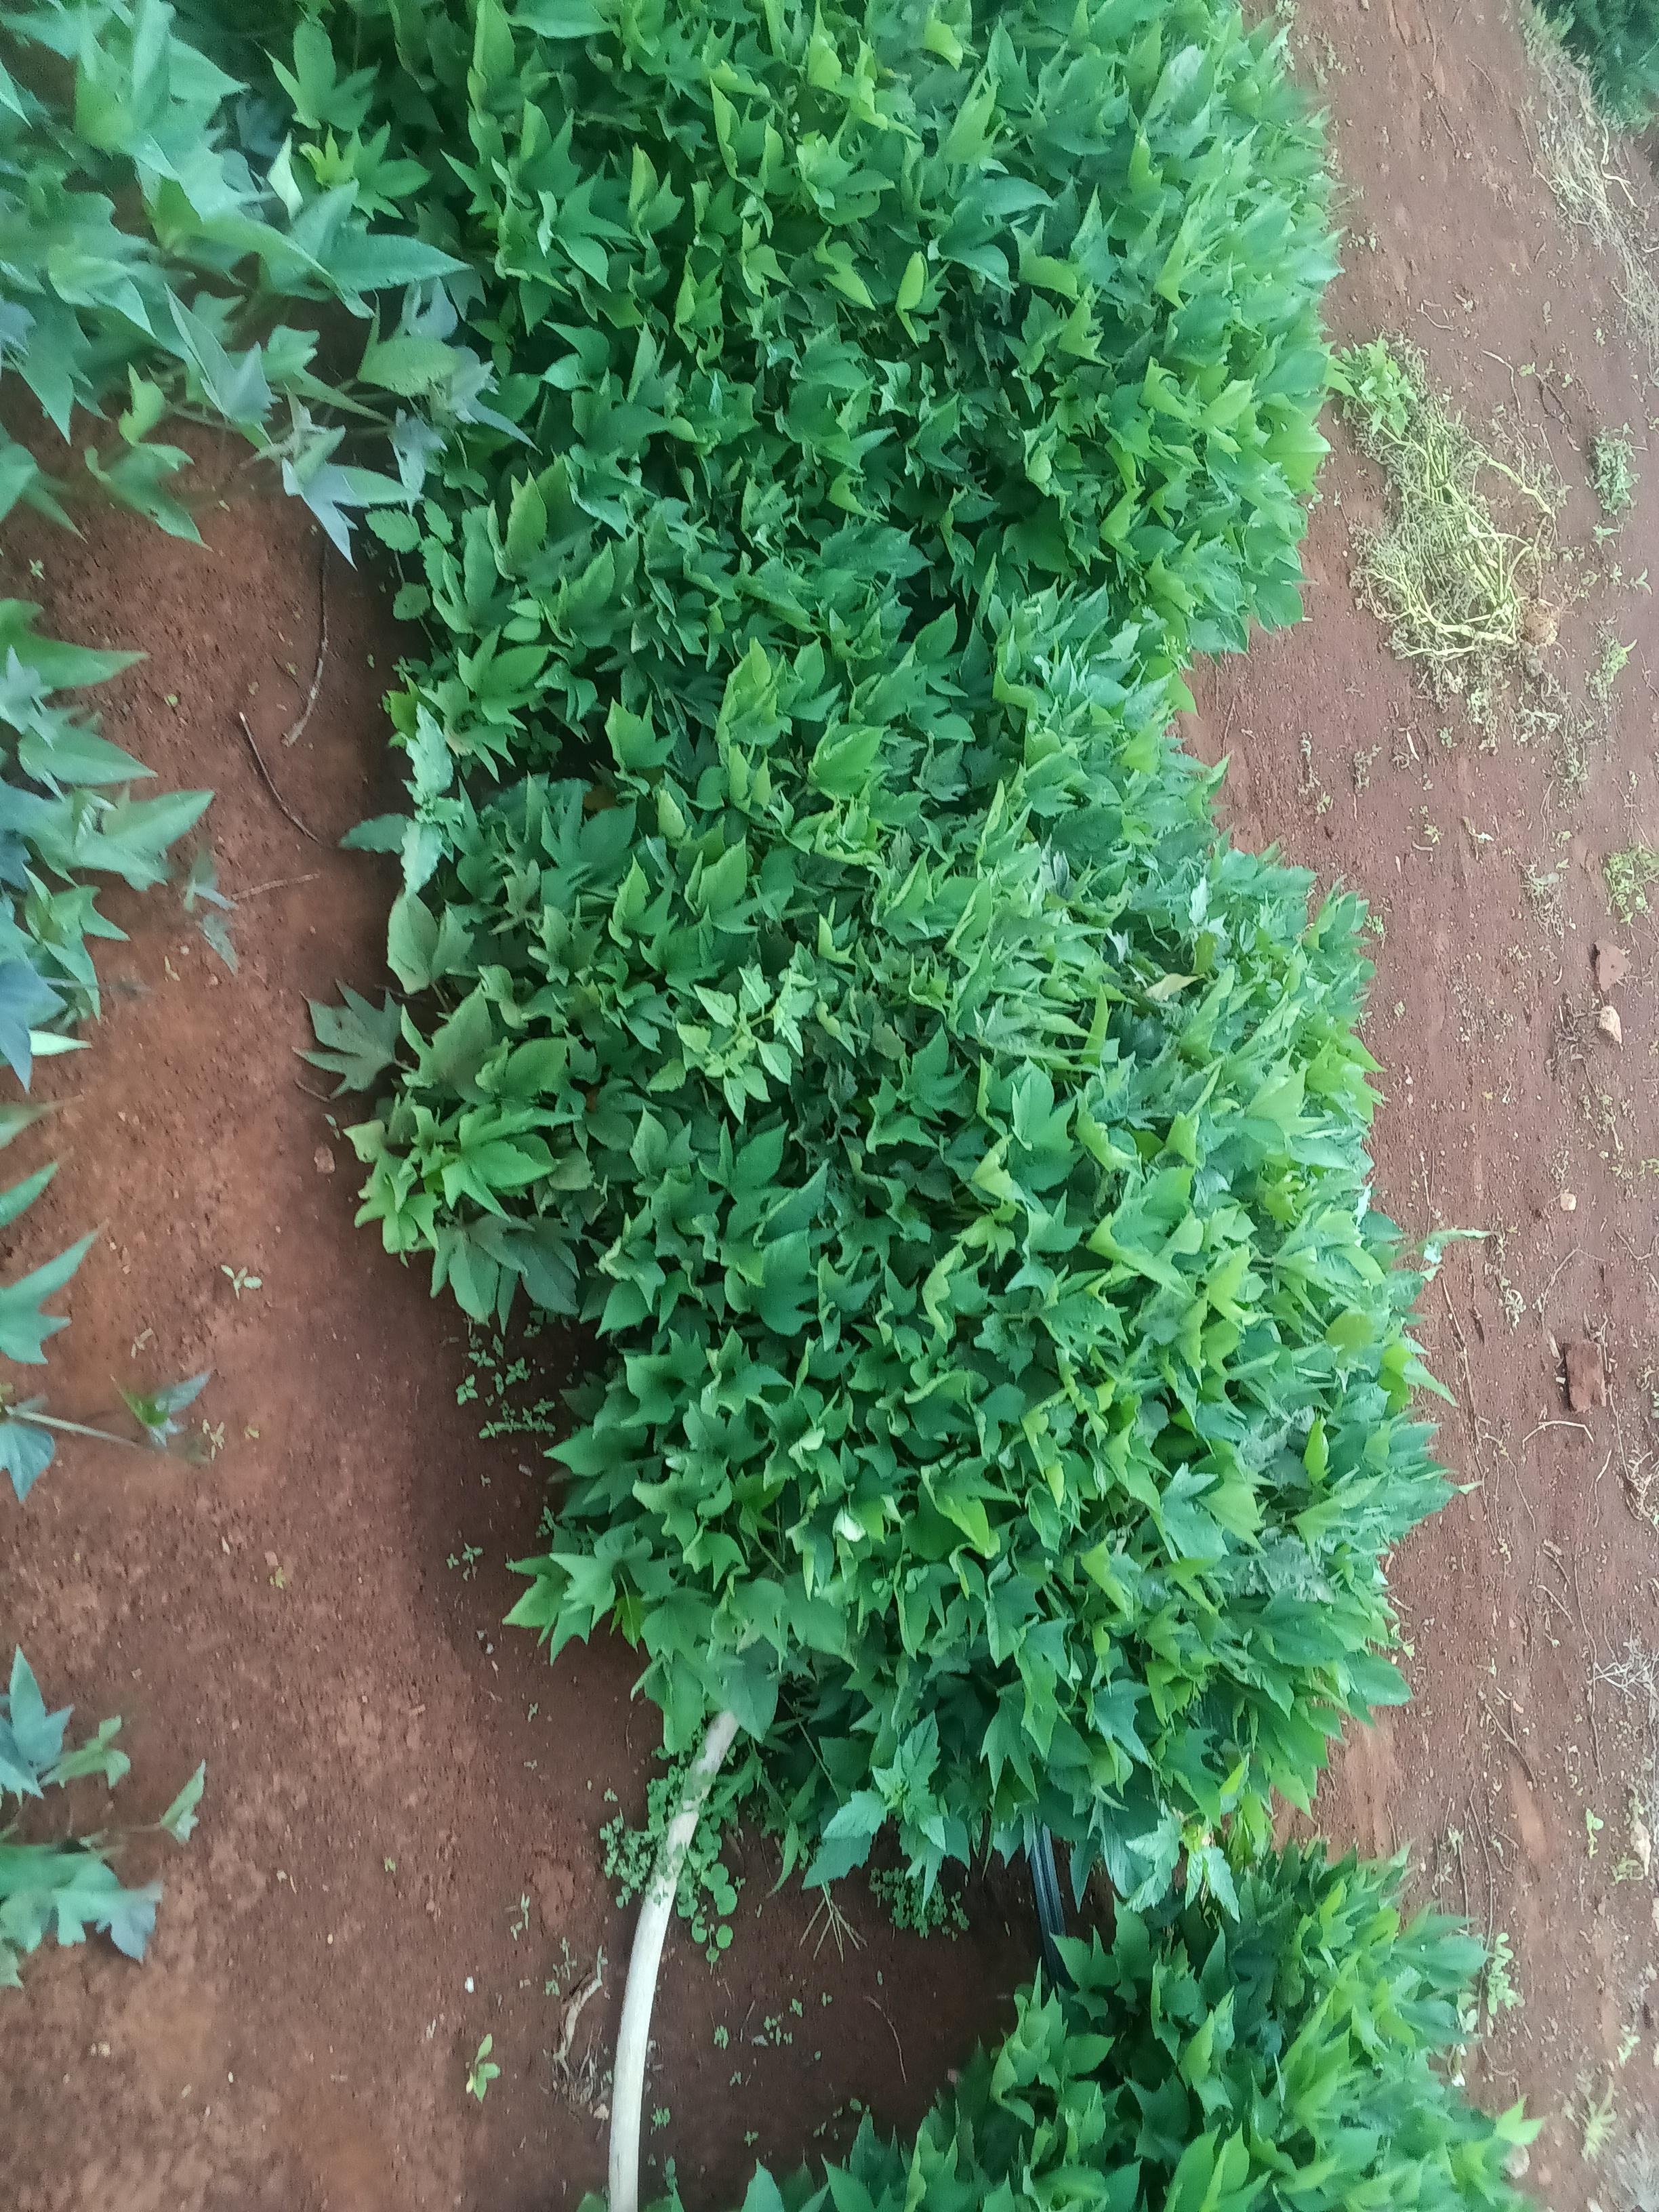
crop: sweet potato
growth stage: vegetative
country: Kenya
